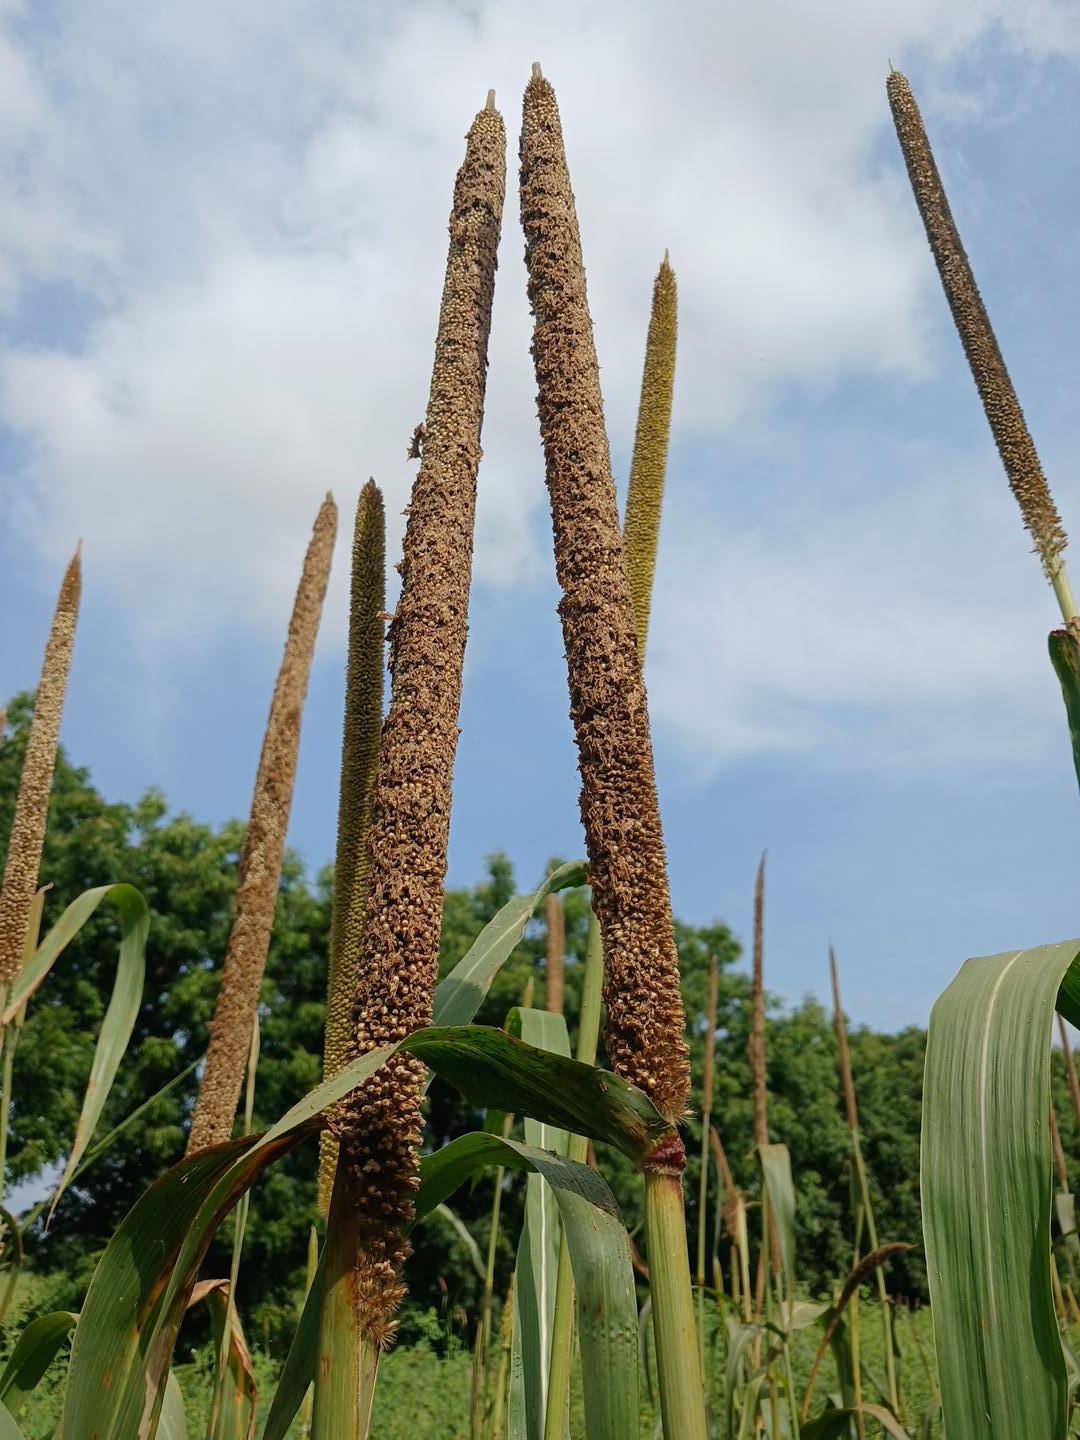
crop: pearl millet
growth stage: maturity
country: Senegal
